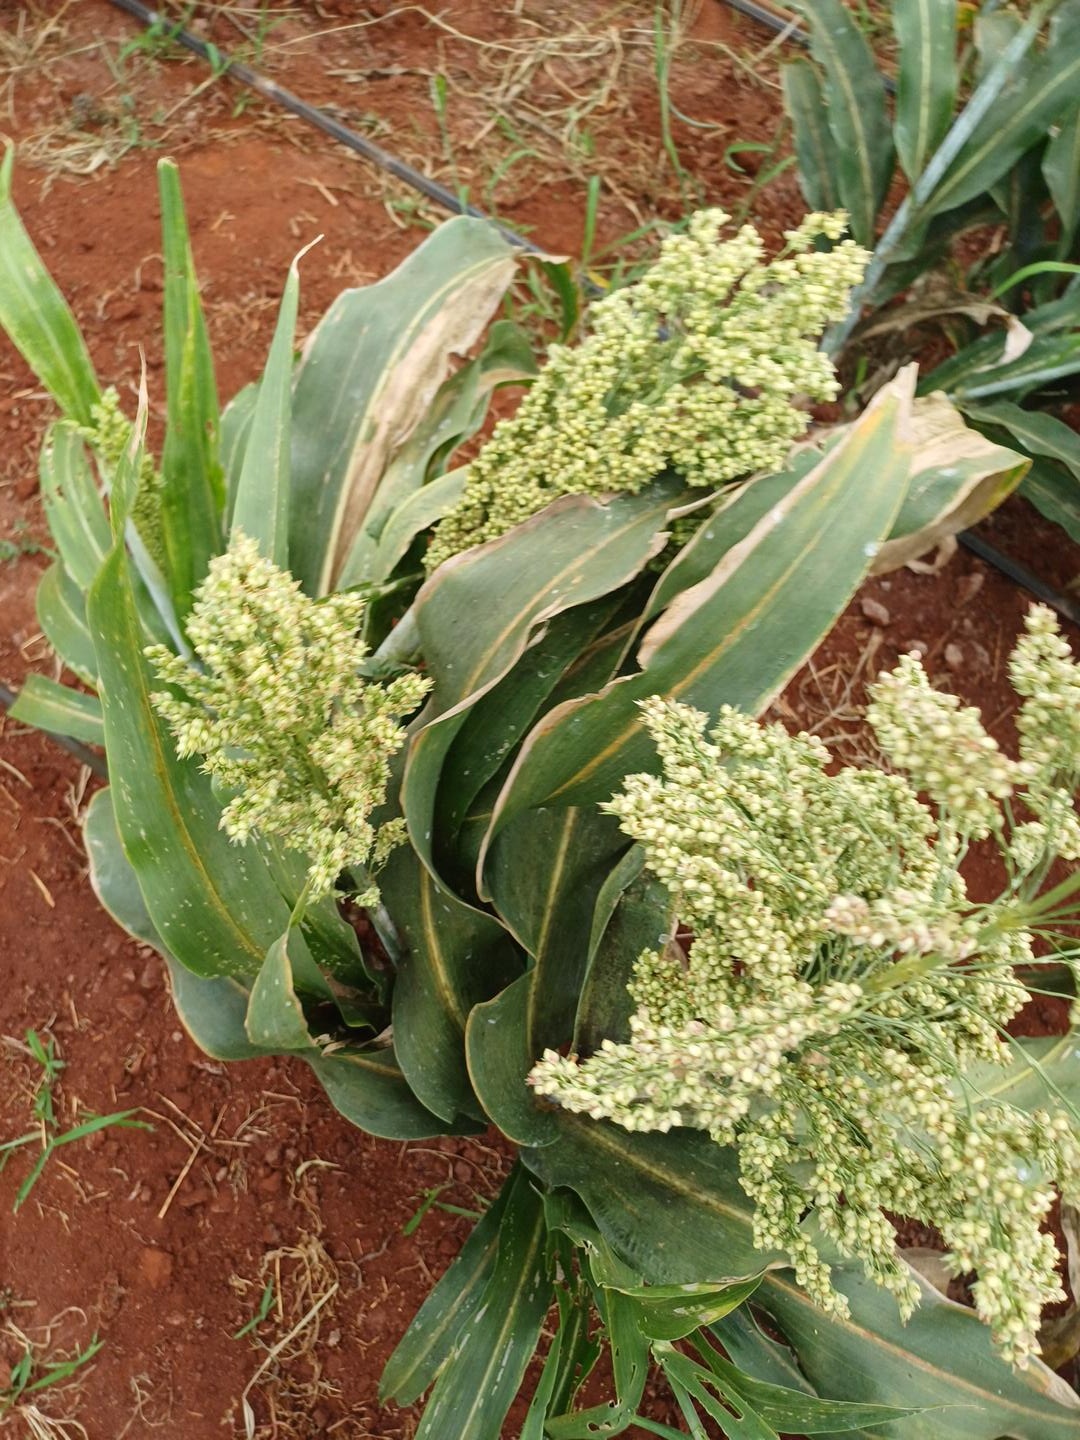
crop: sorghum
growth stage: filling grain
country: Kenya
